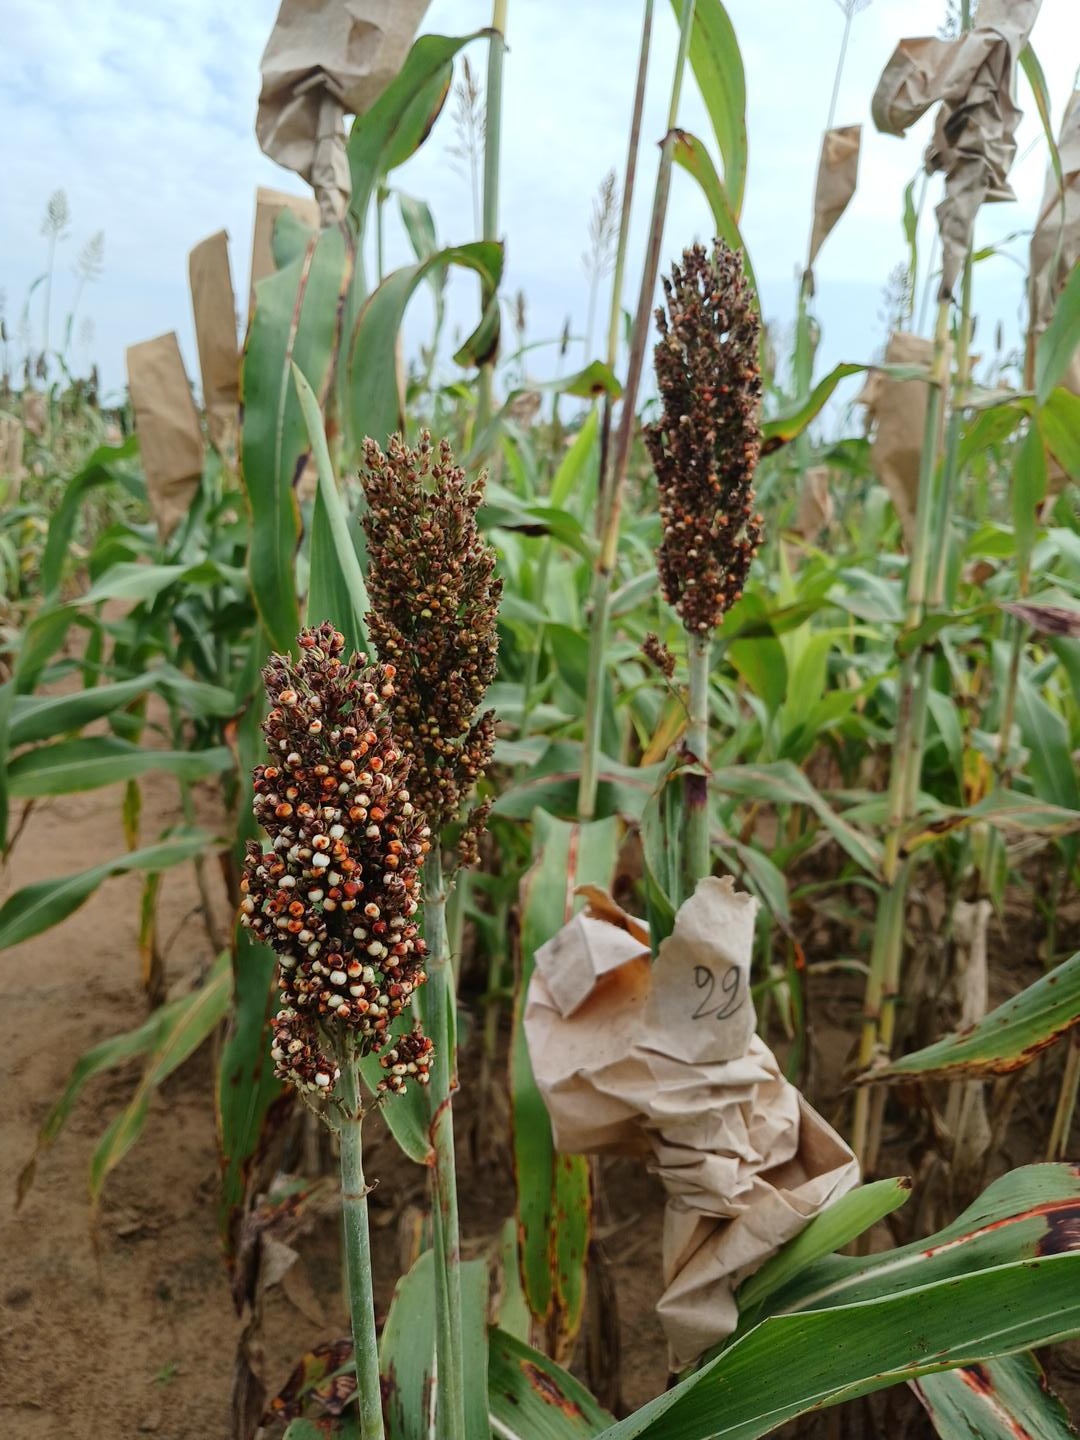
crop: sorghum
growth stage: filling grain
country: Senegal
